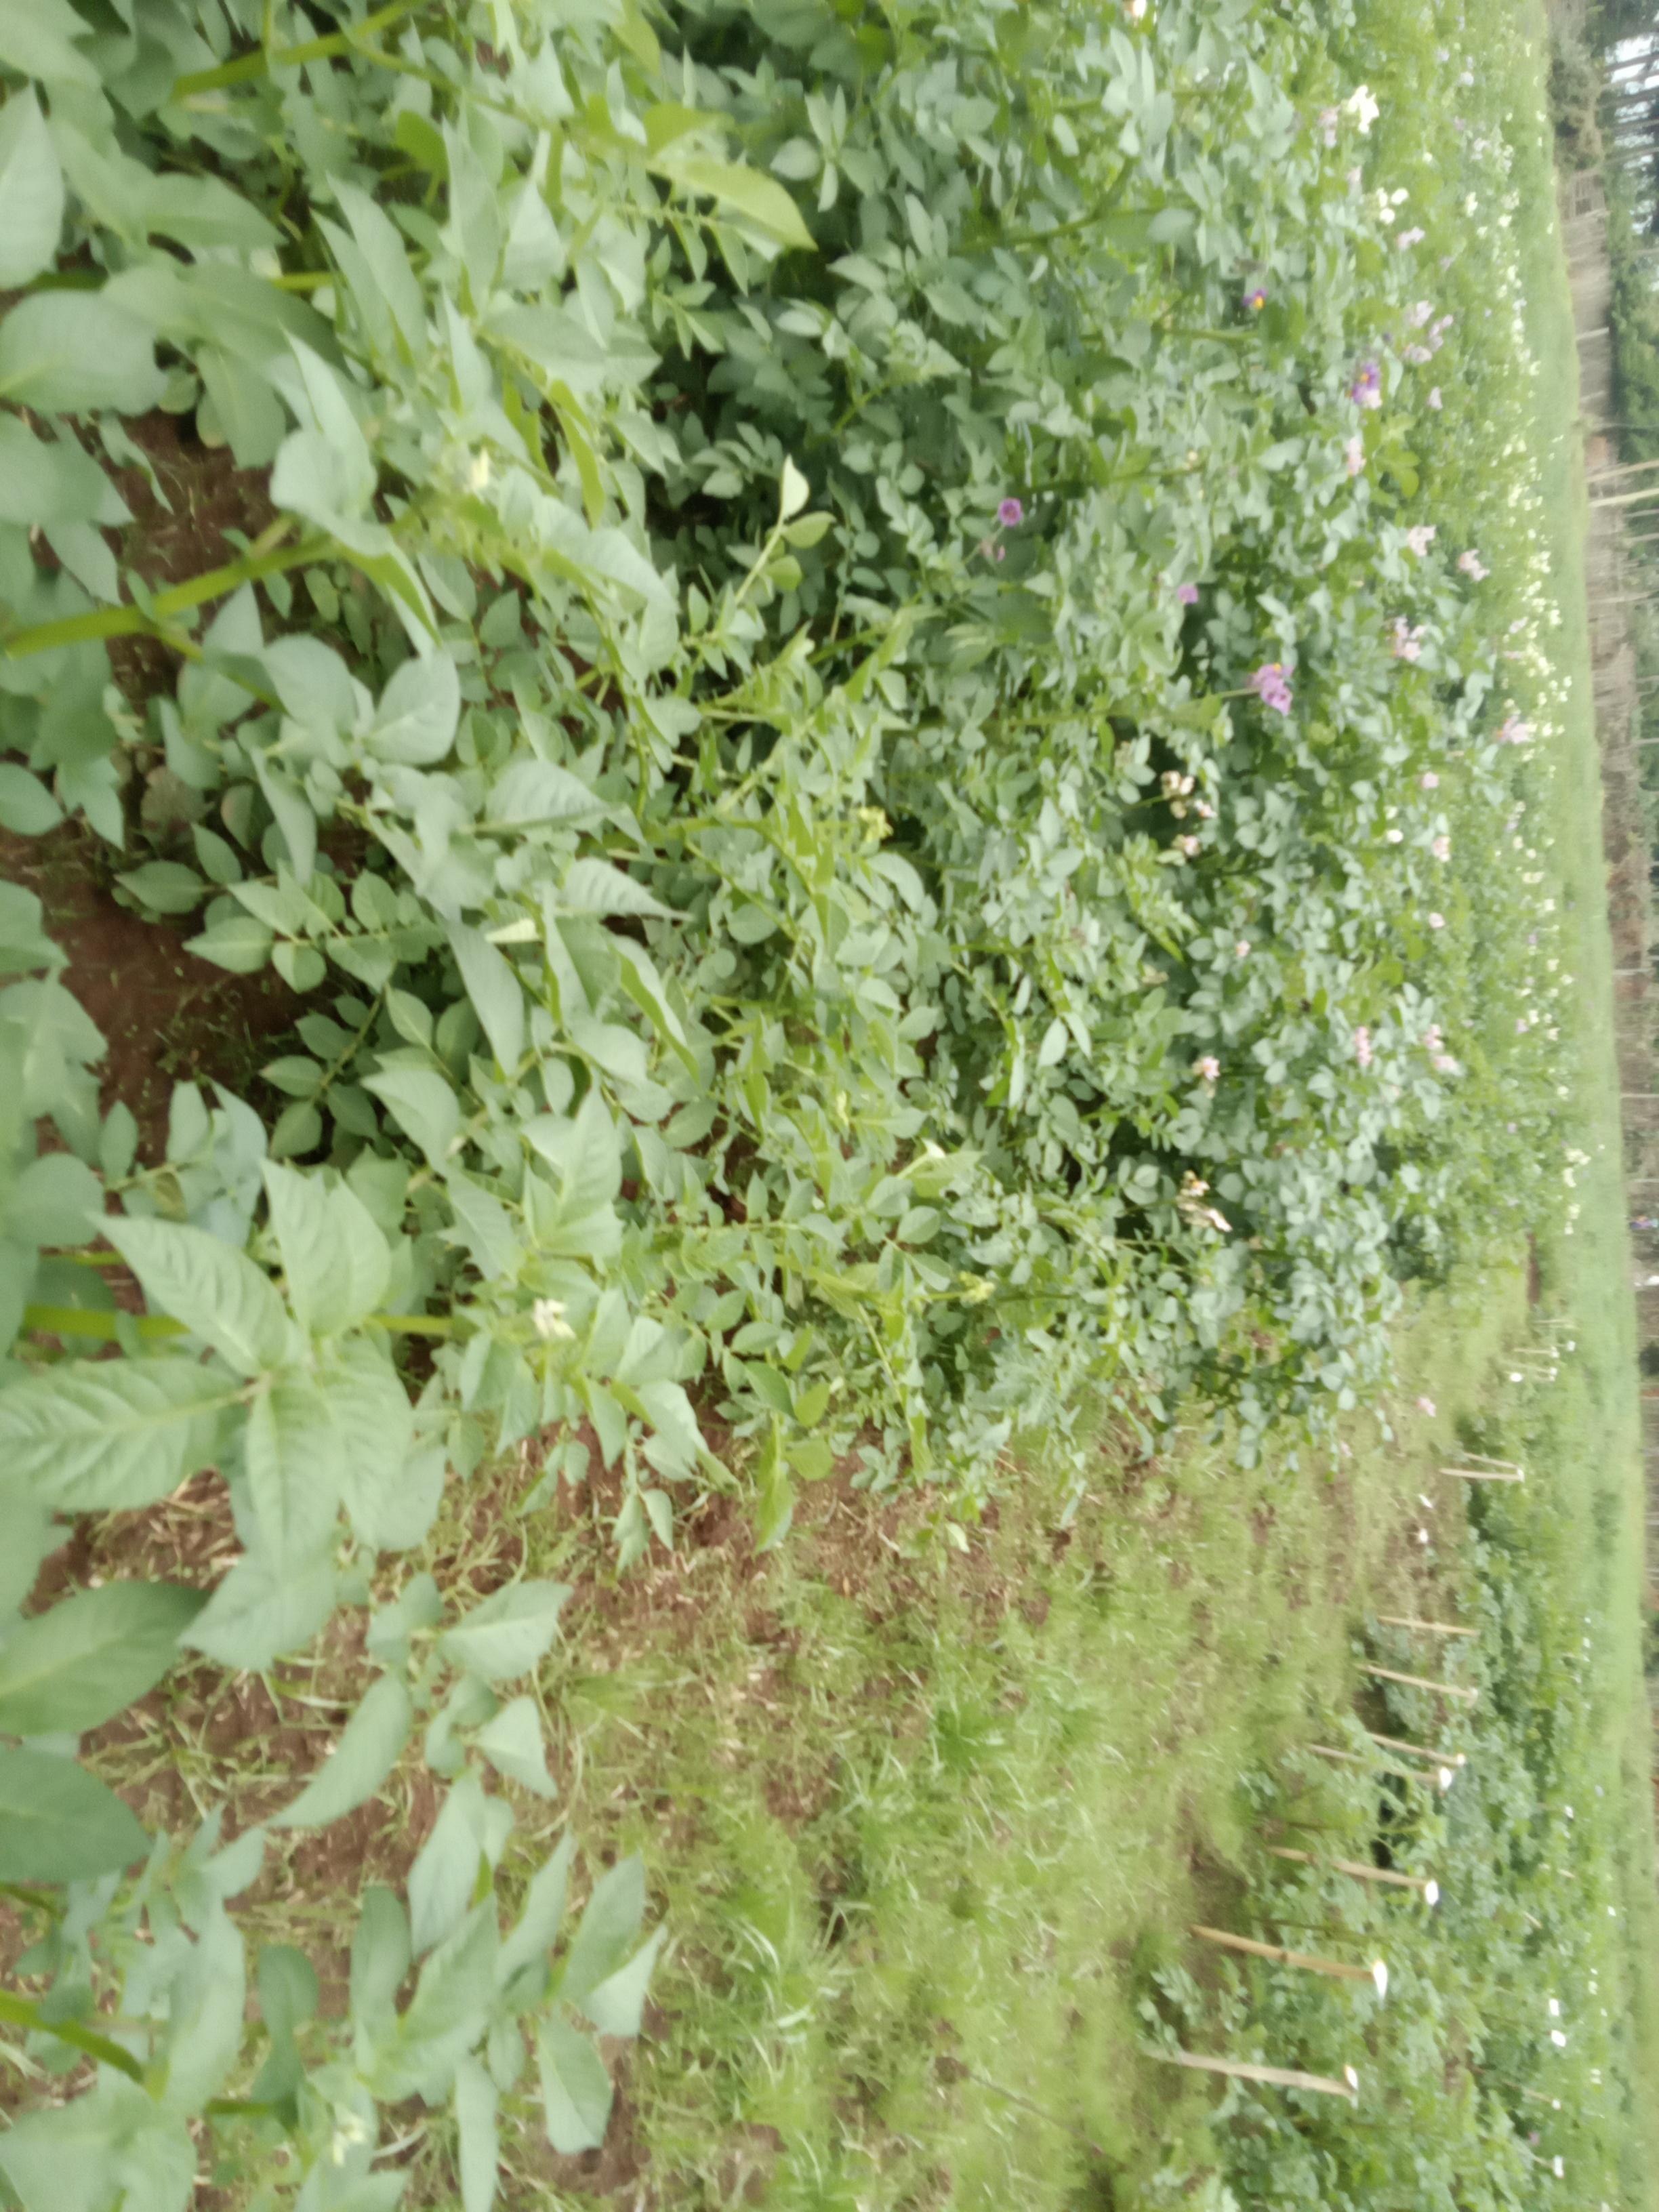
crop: potato
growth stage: flowering
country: Kenya
